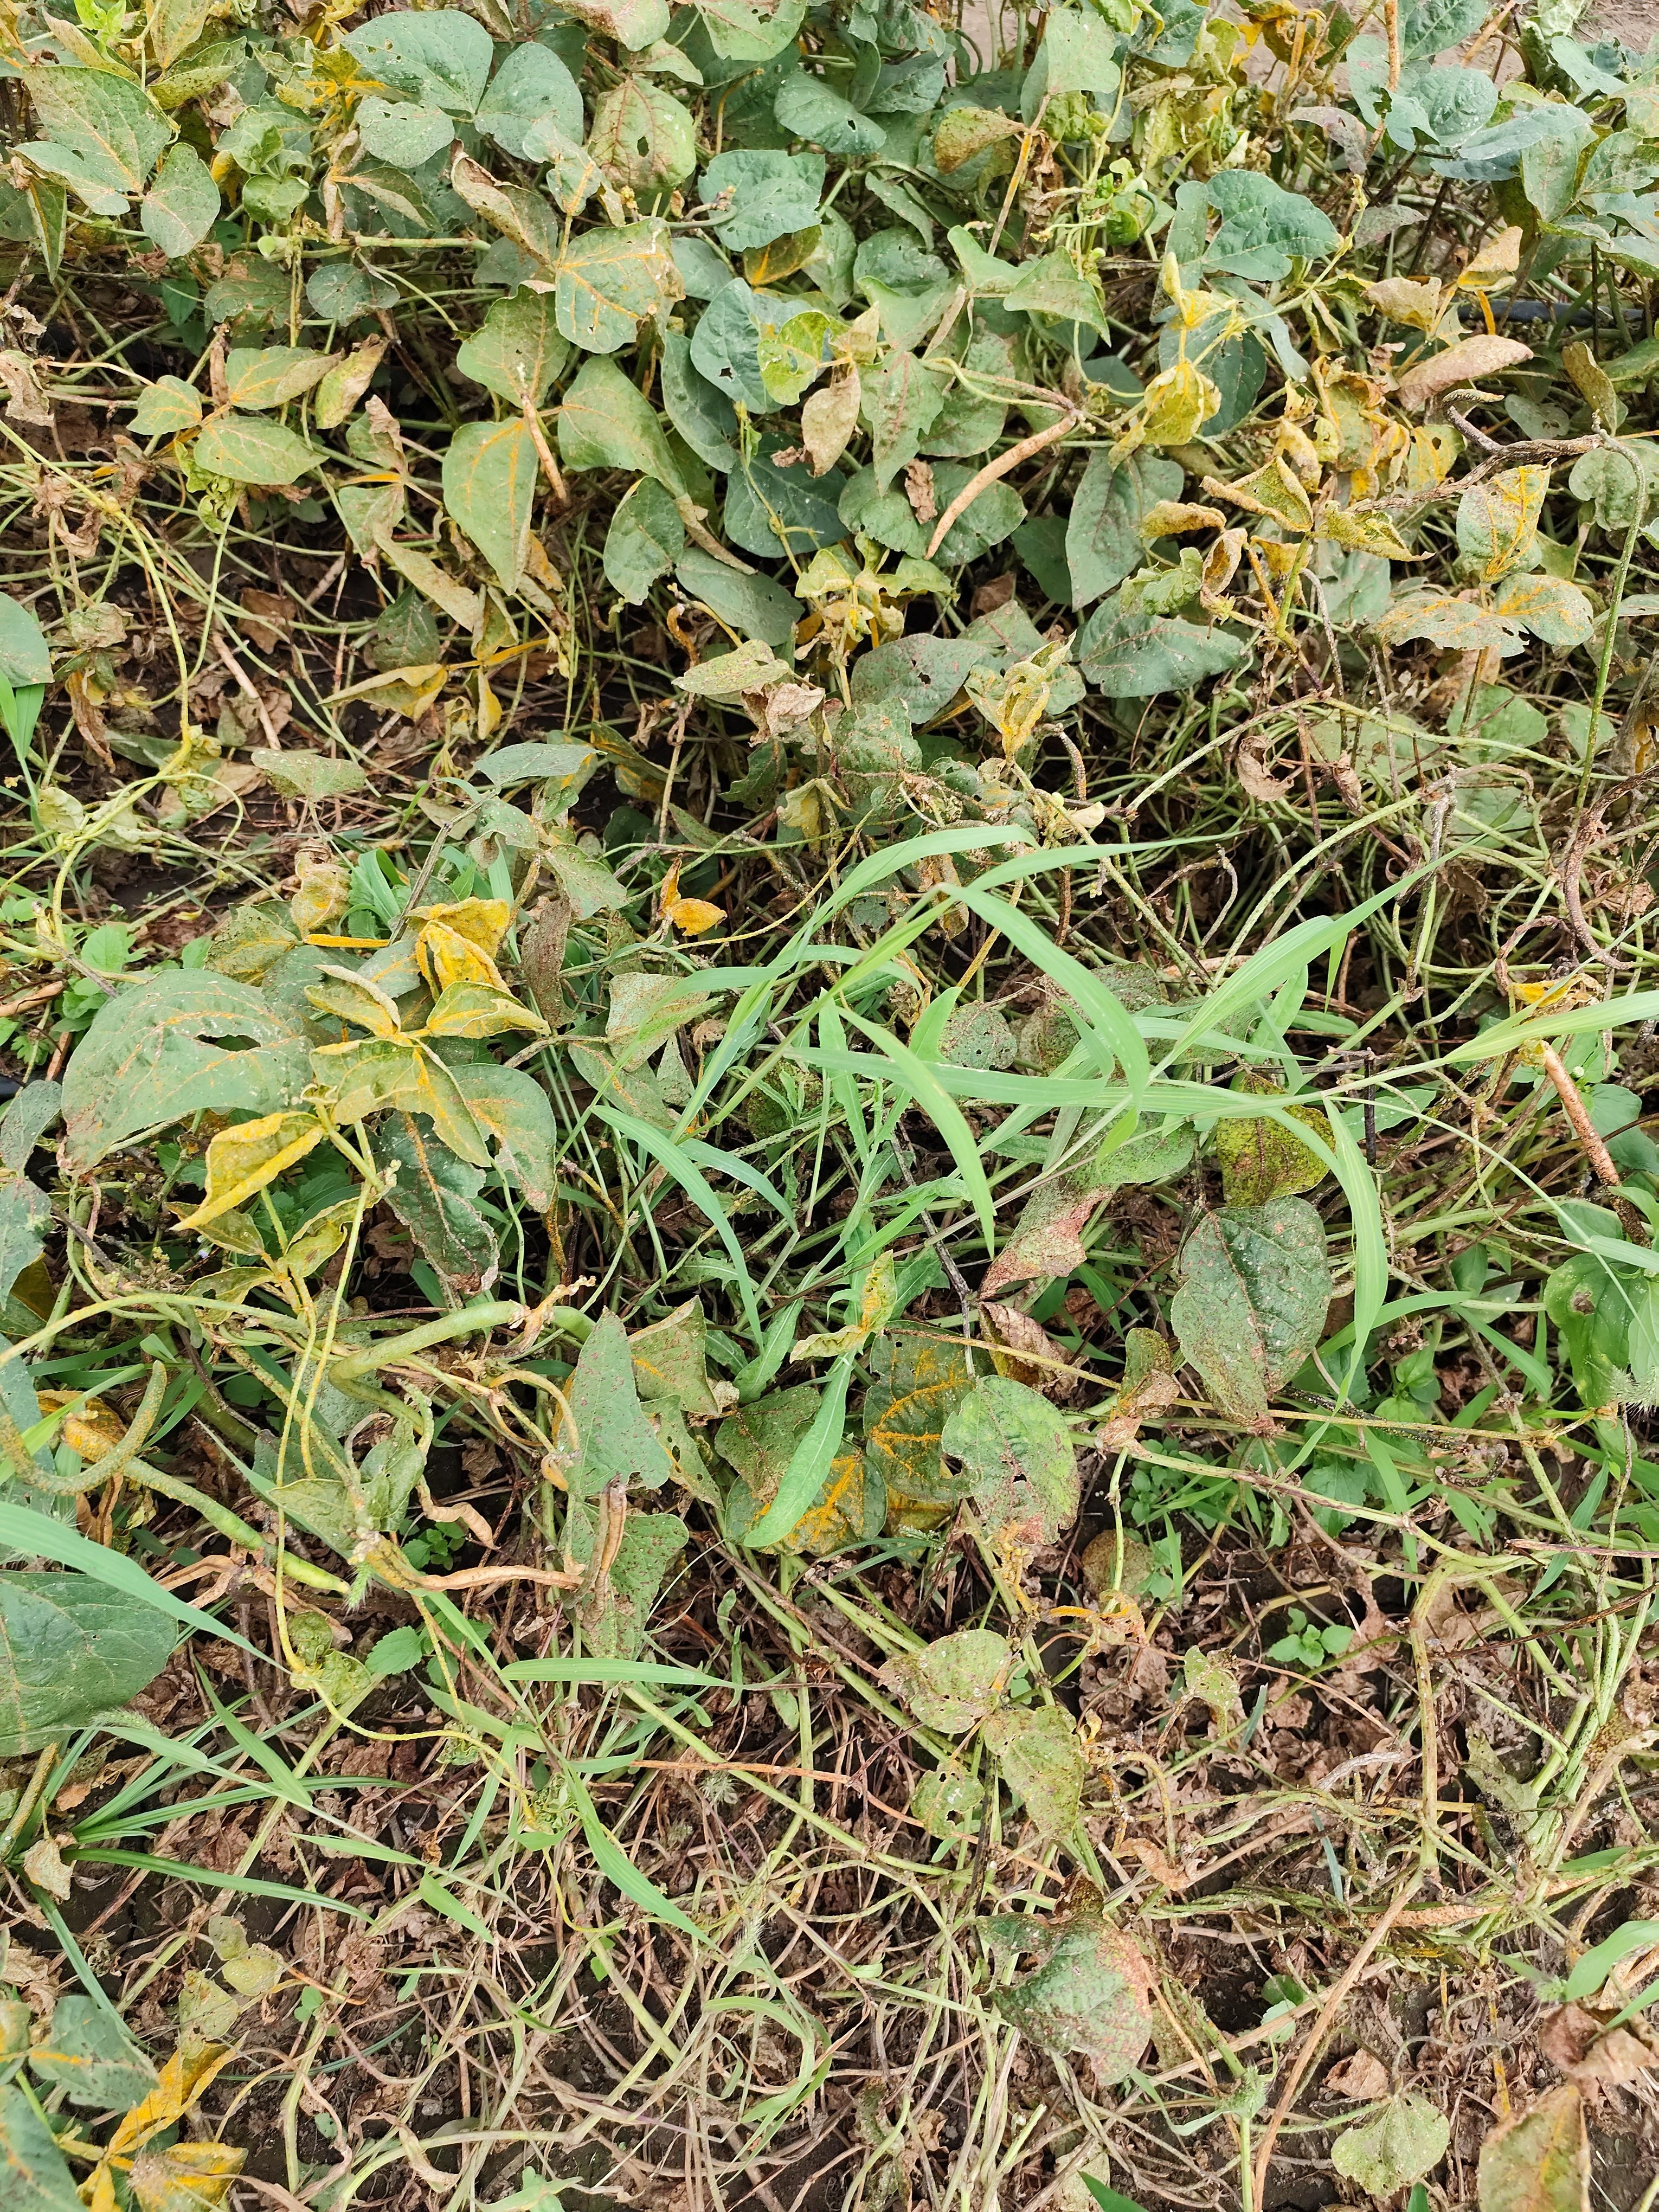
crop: cowpea
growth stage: development pod
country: Tanzania
